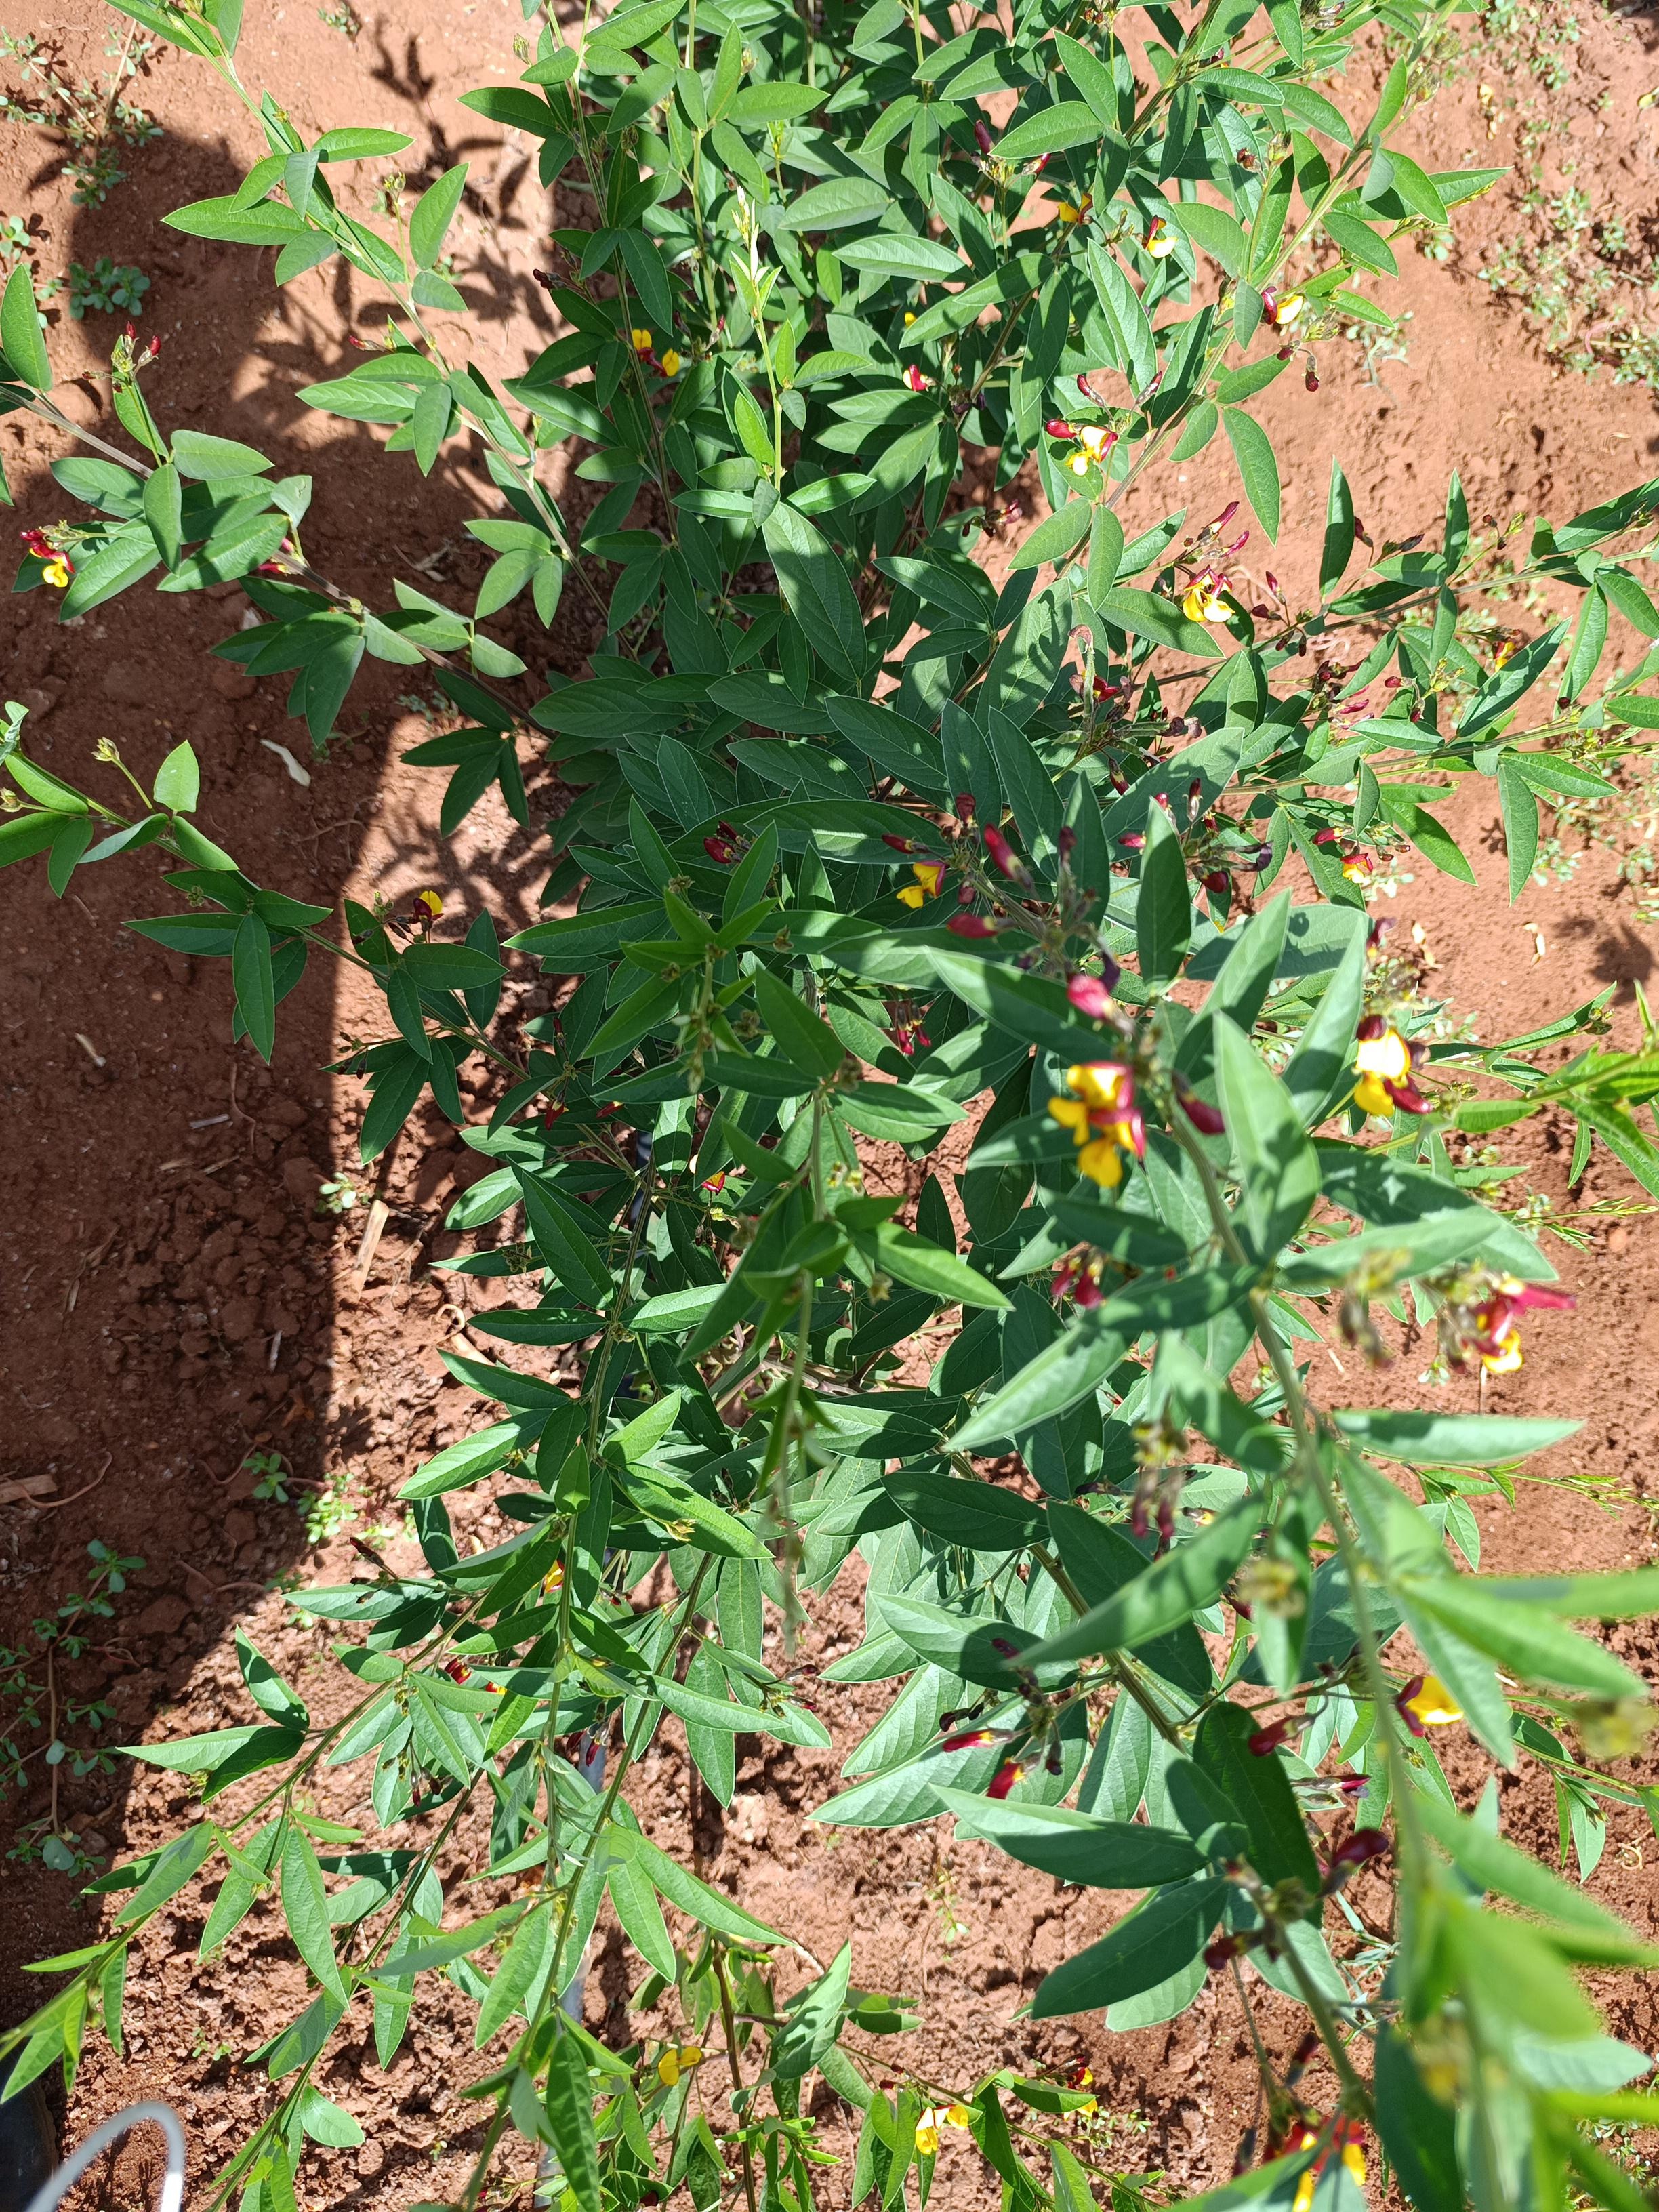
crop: pigeonpea
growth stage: flowering
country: Kenya
